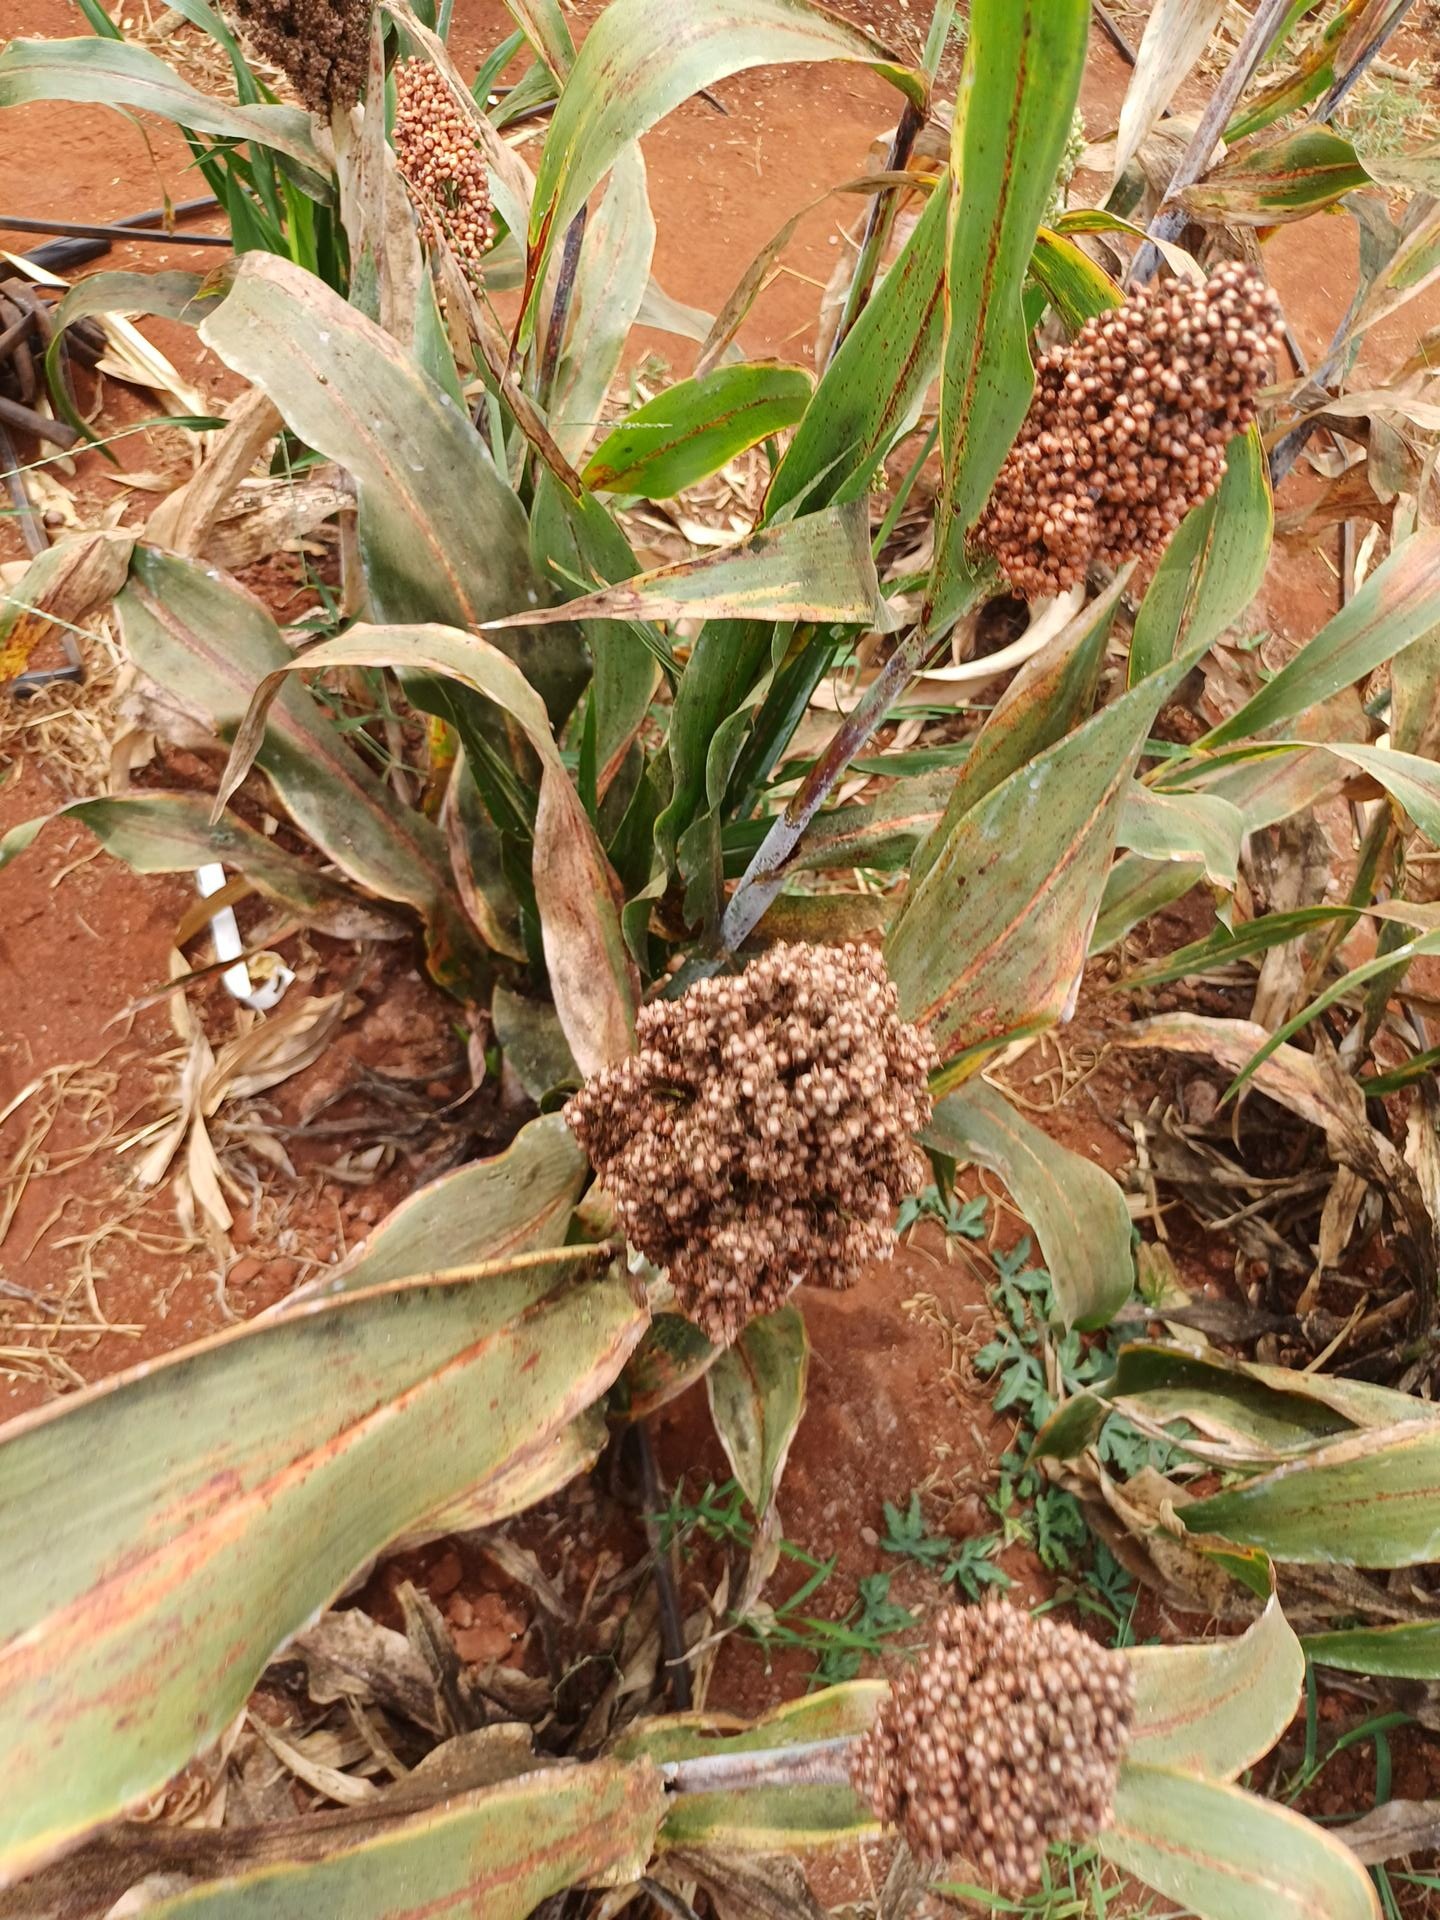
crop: sorghum
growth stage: maturity
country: Kenya
